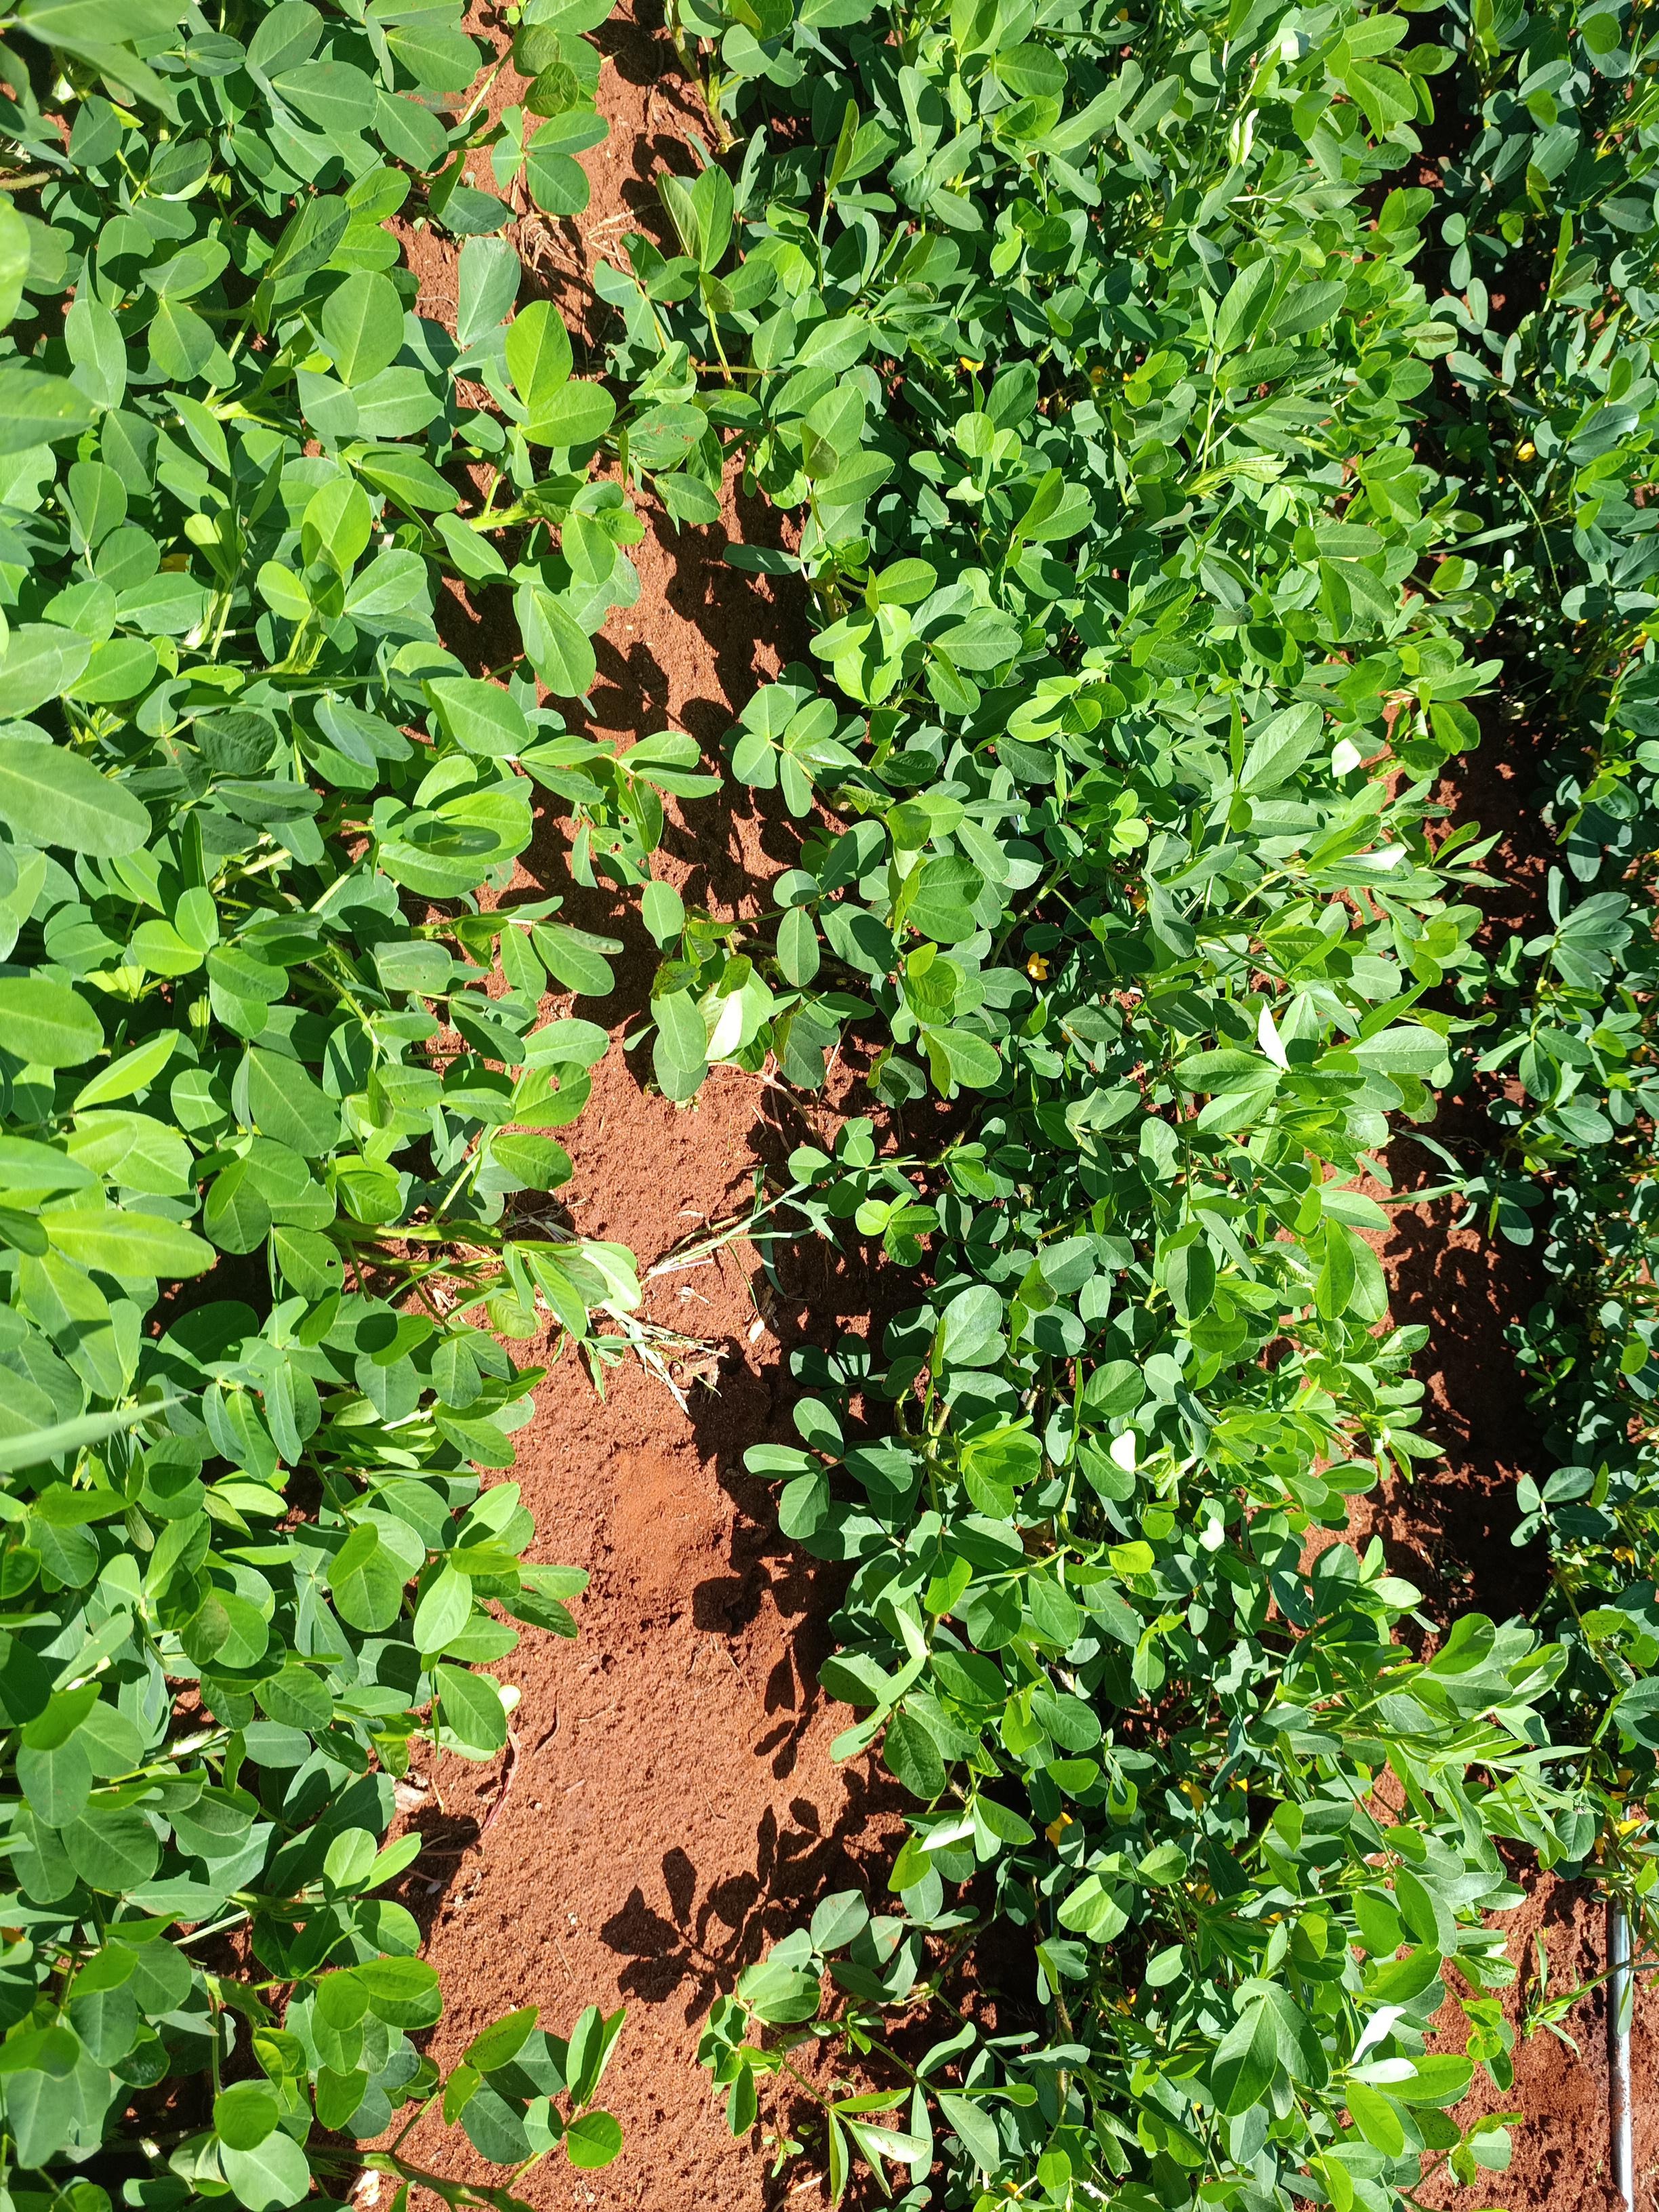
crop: groundnut
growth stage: flowering
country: Kenya
